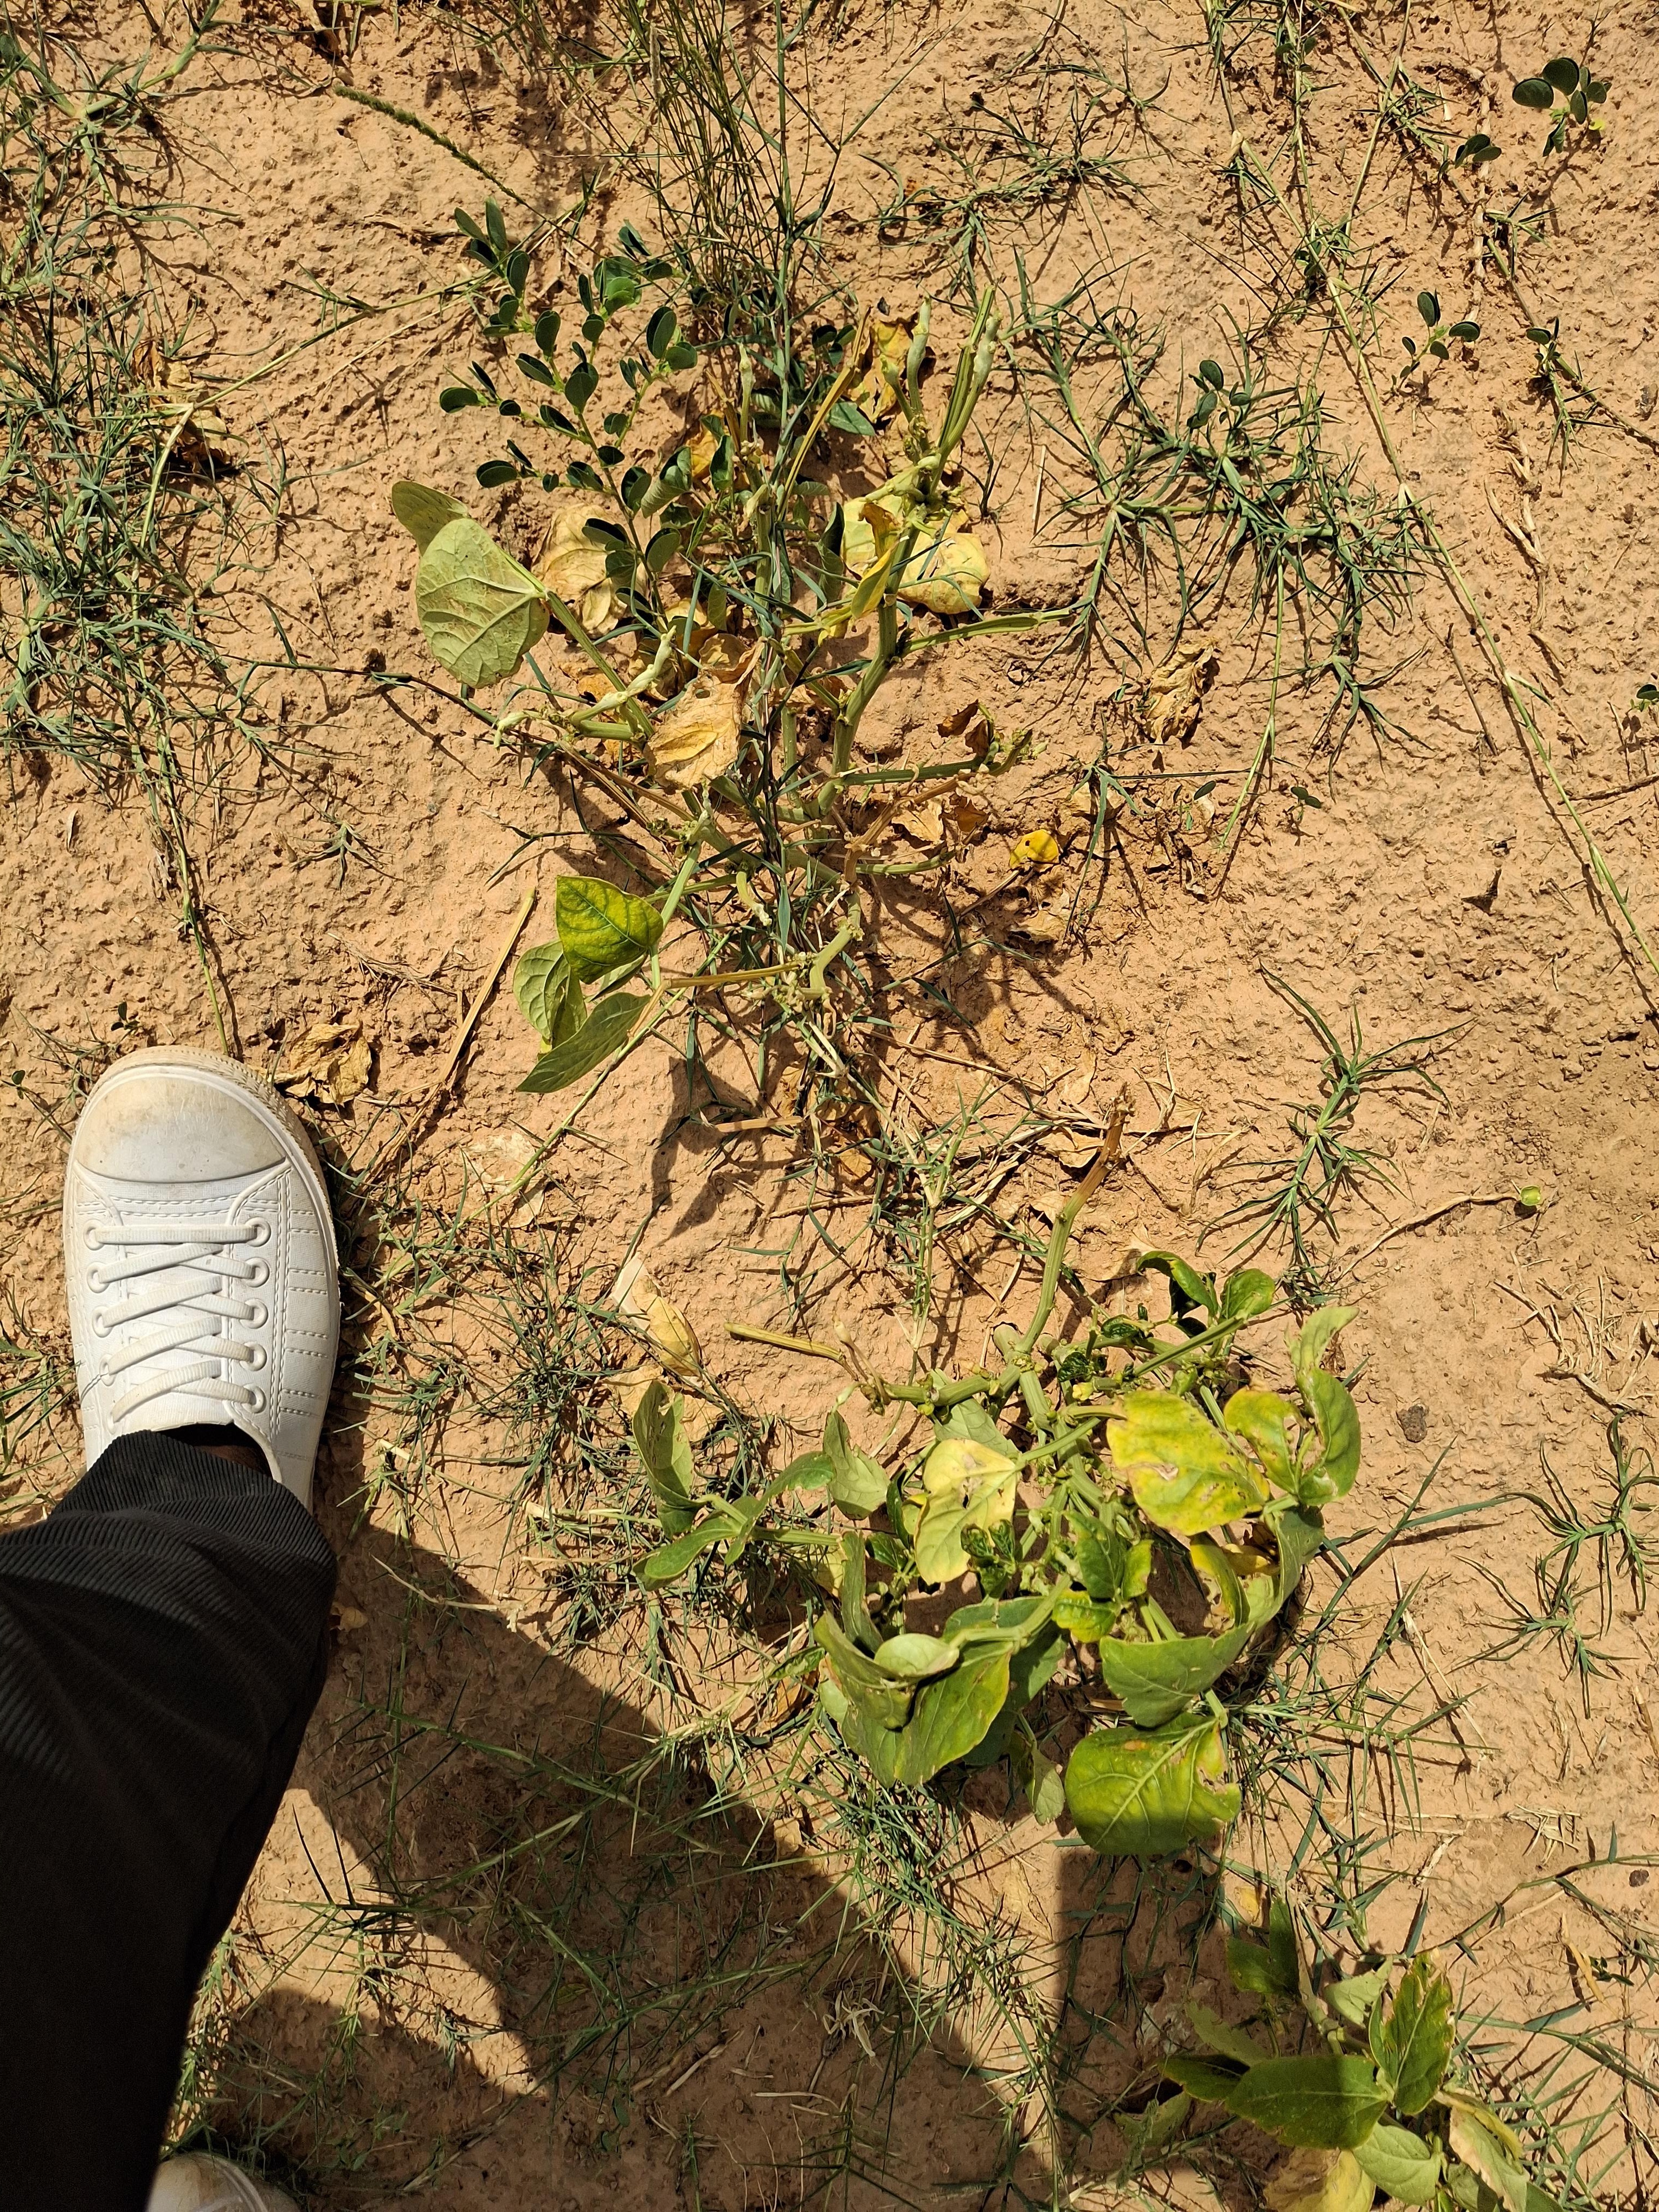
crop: cowpea
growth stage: harvest maturity
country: Nigeria
